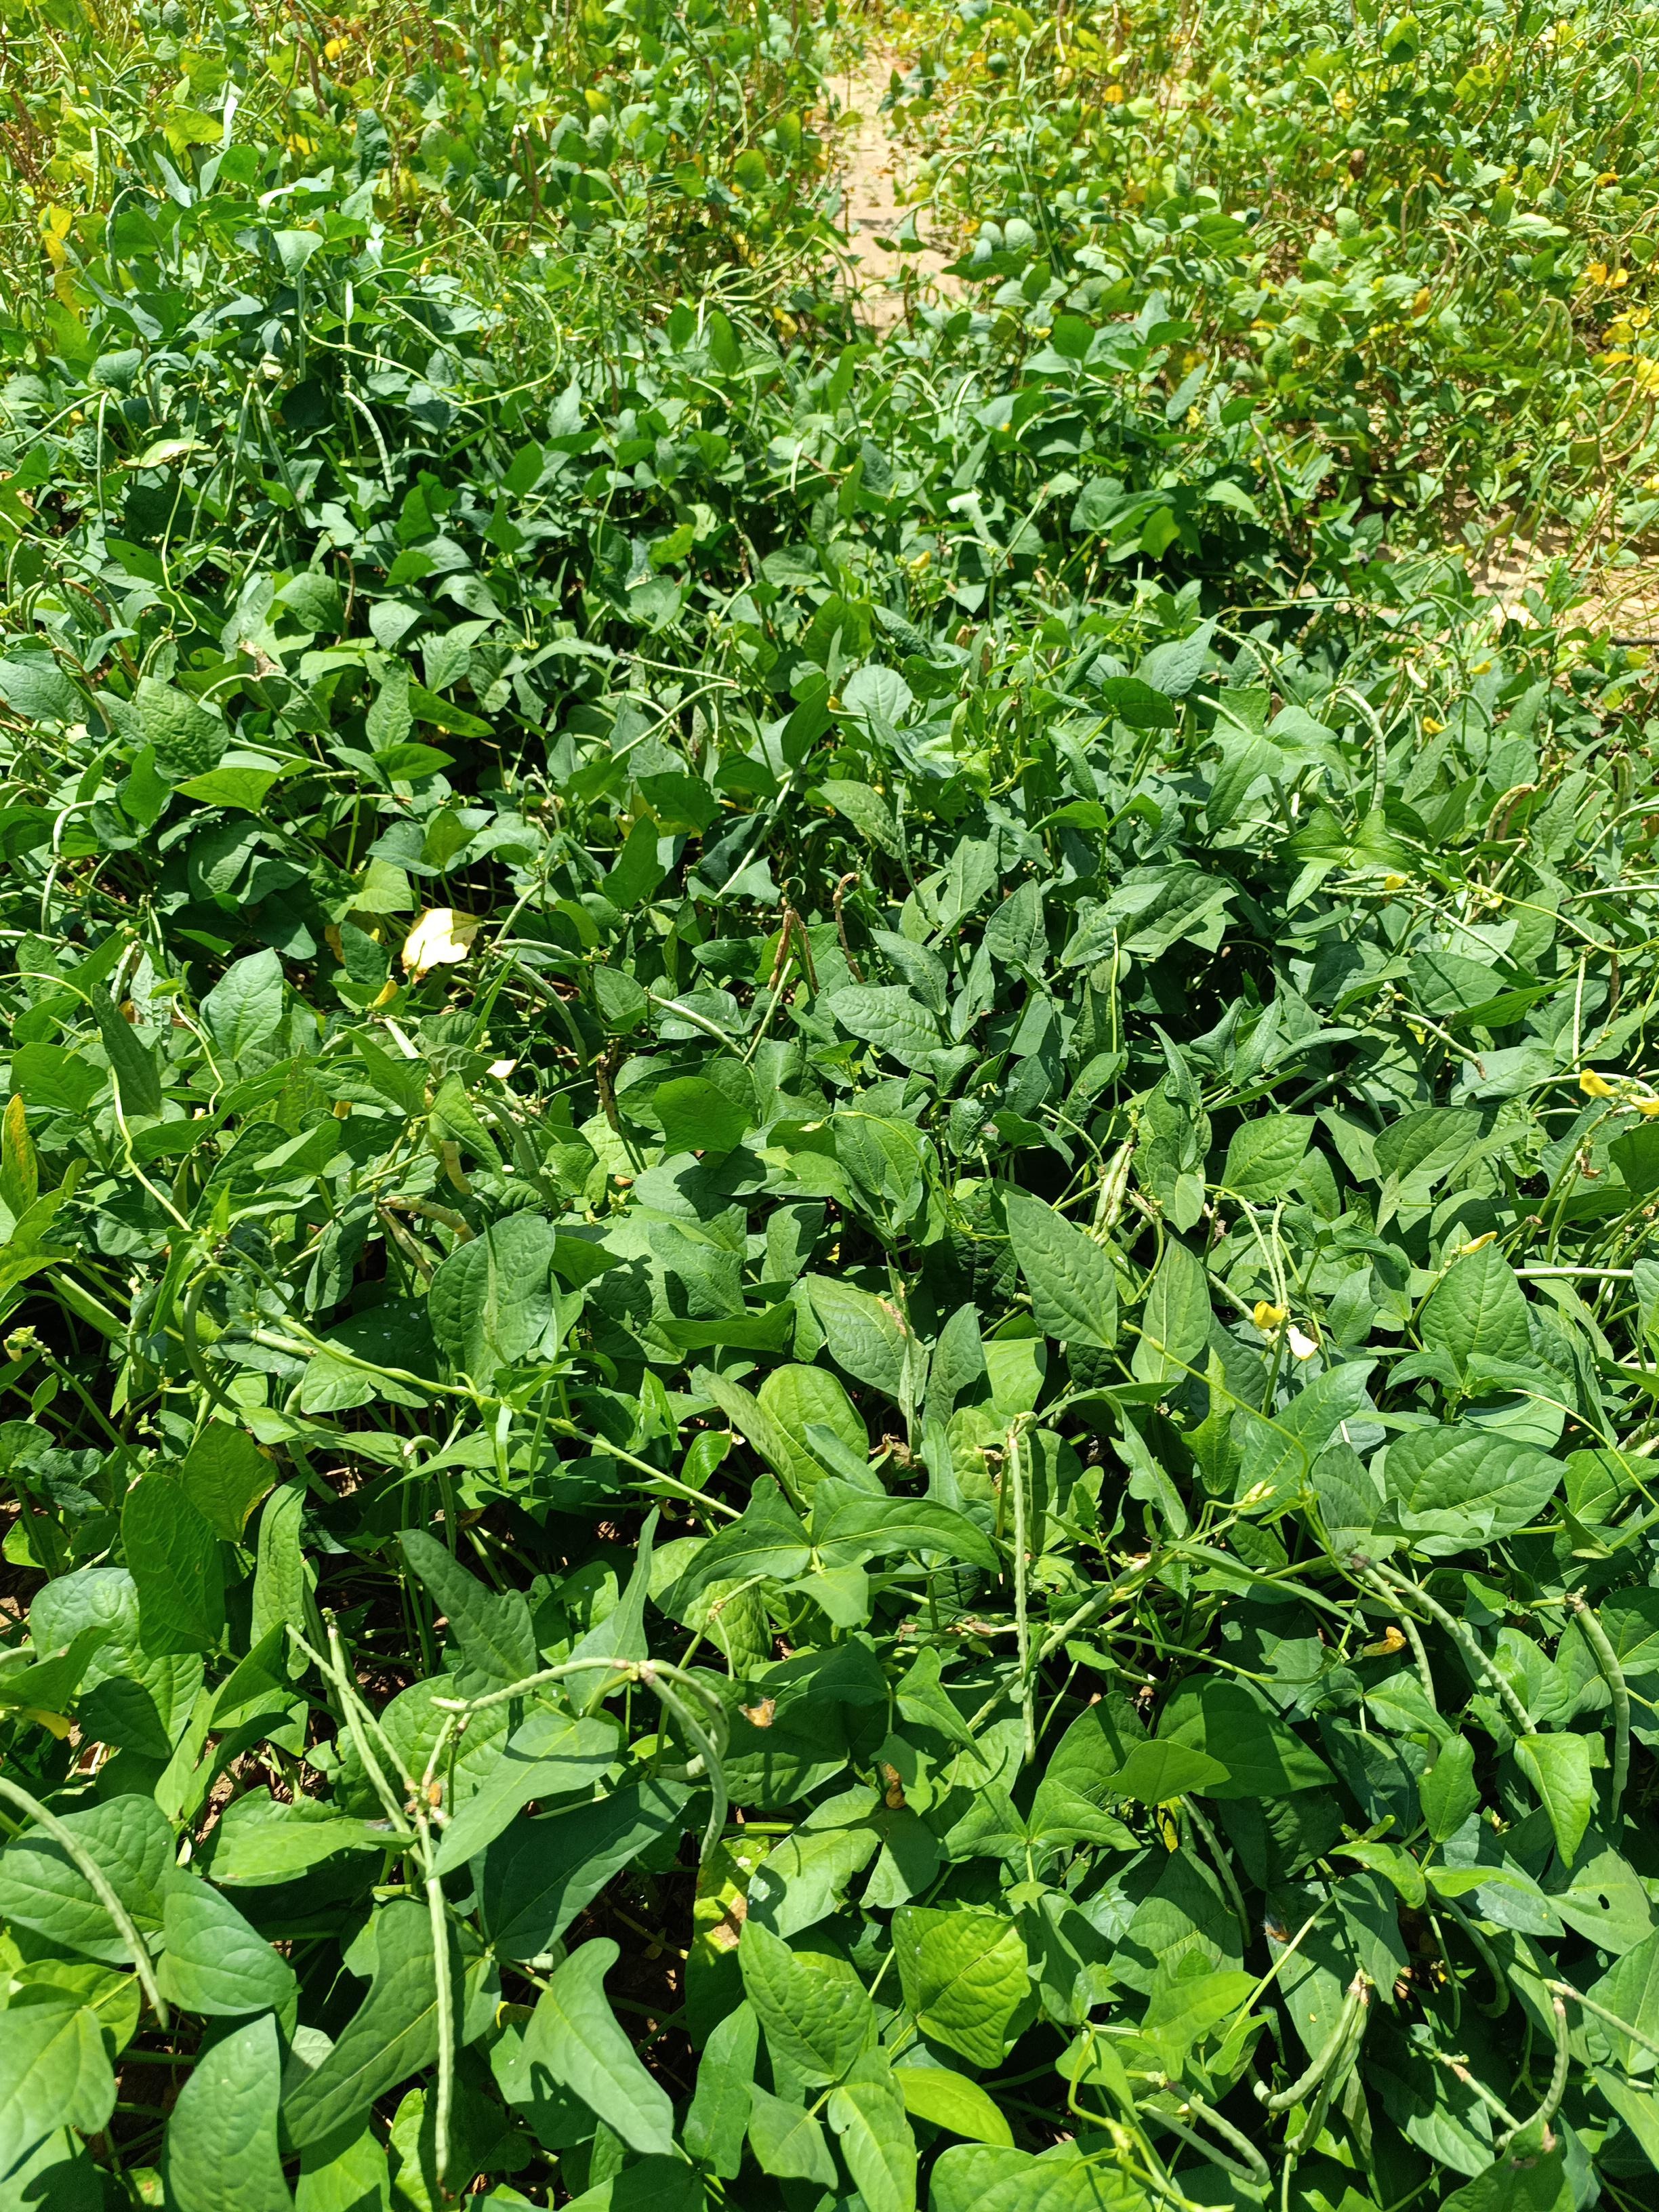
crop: cowpea
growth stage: maturity
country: Nigeria
